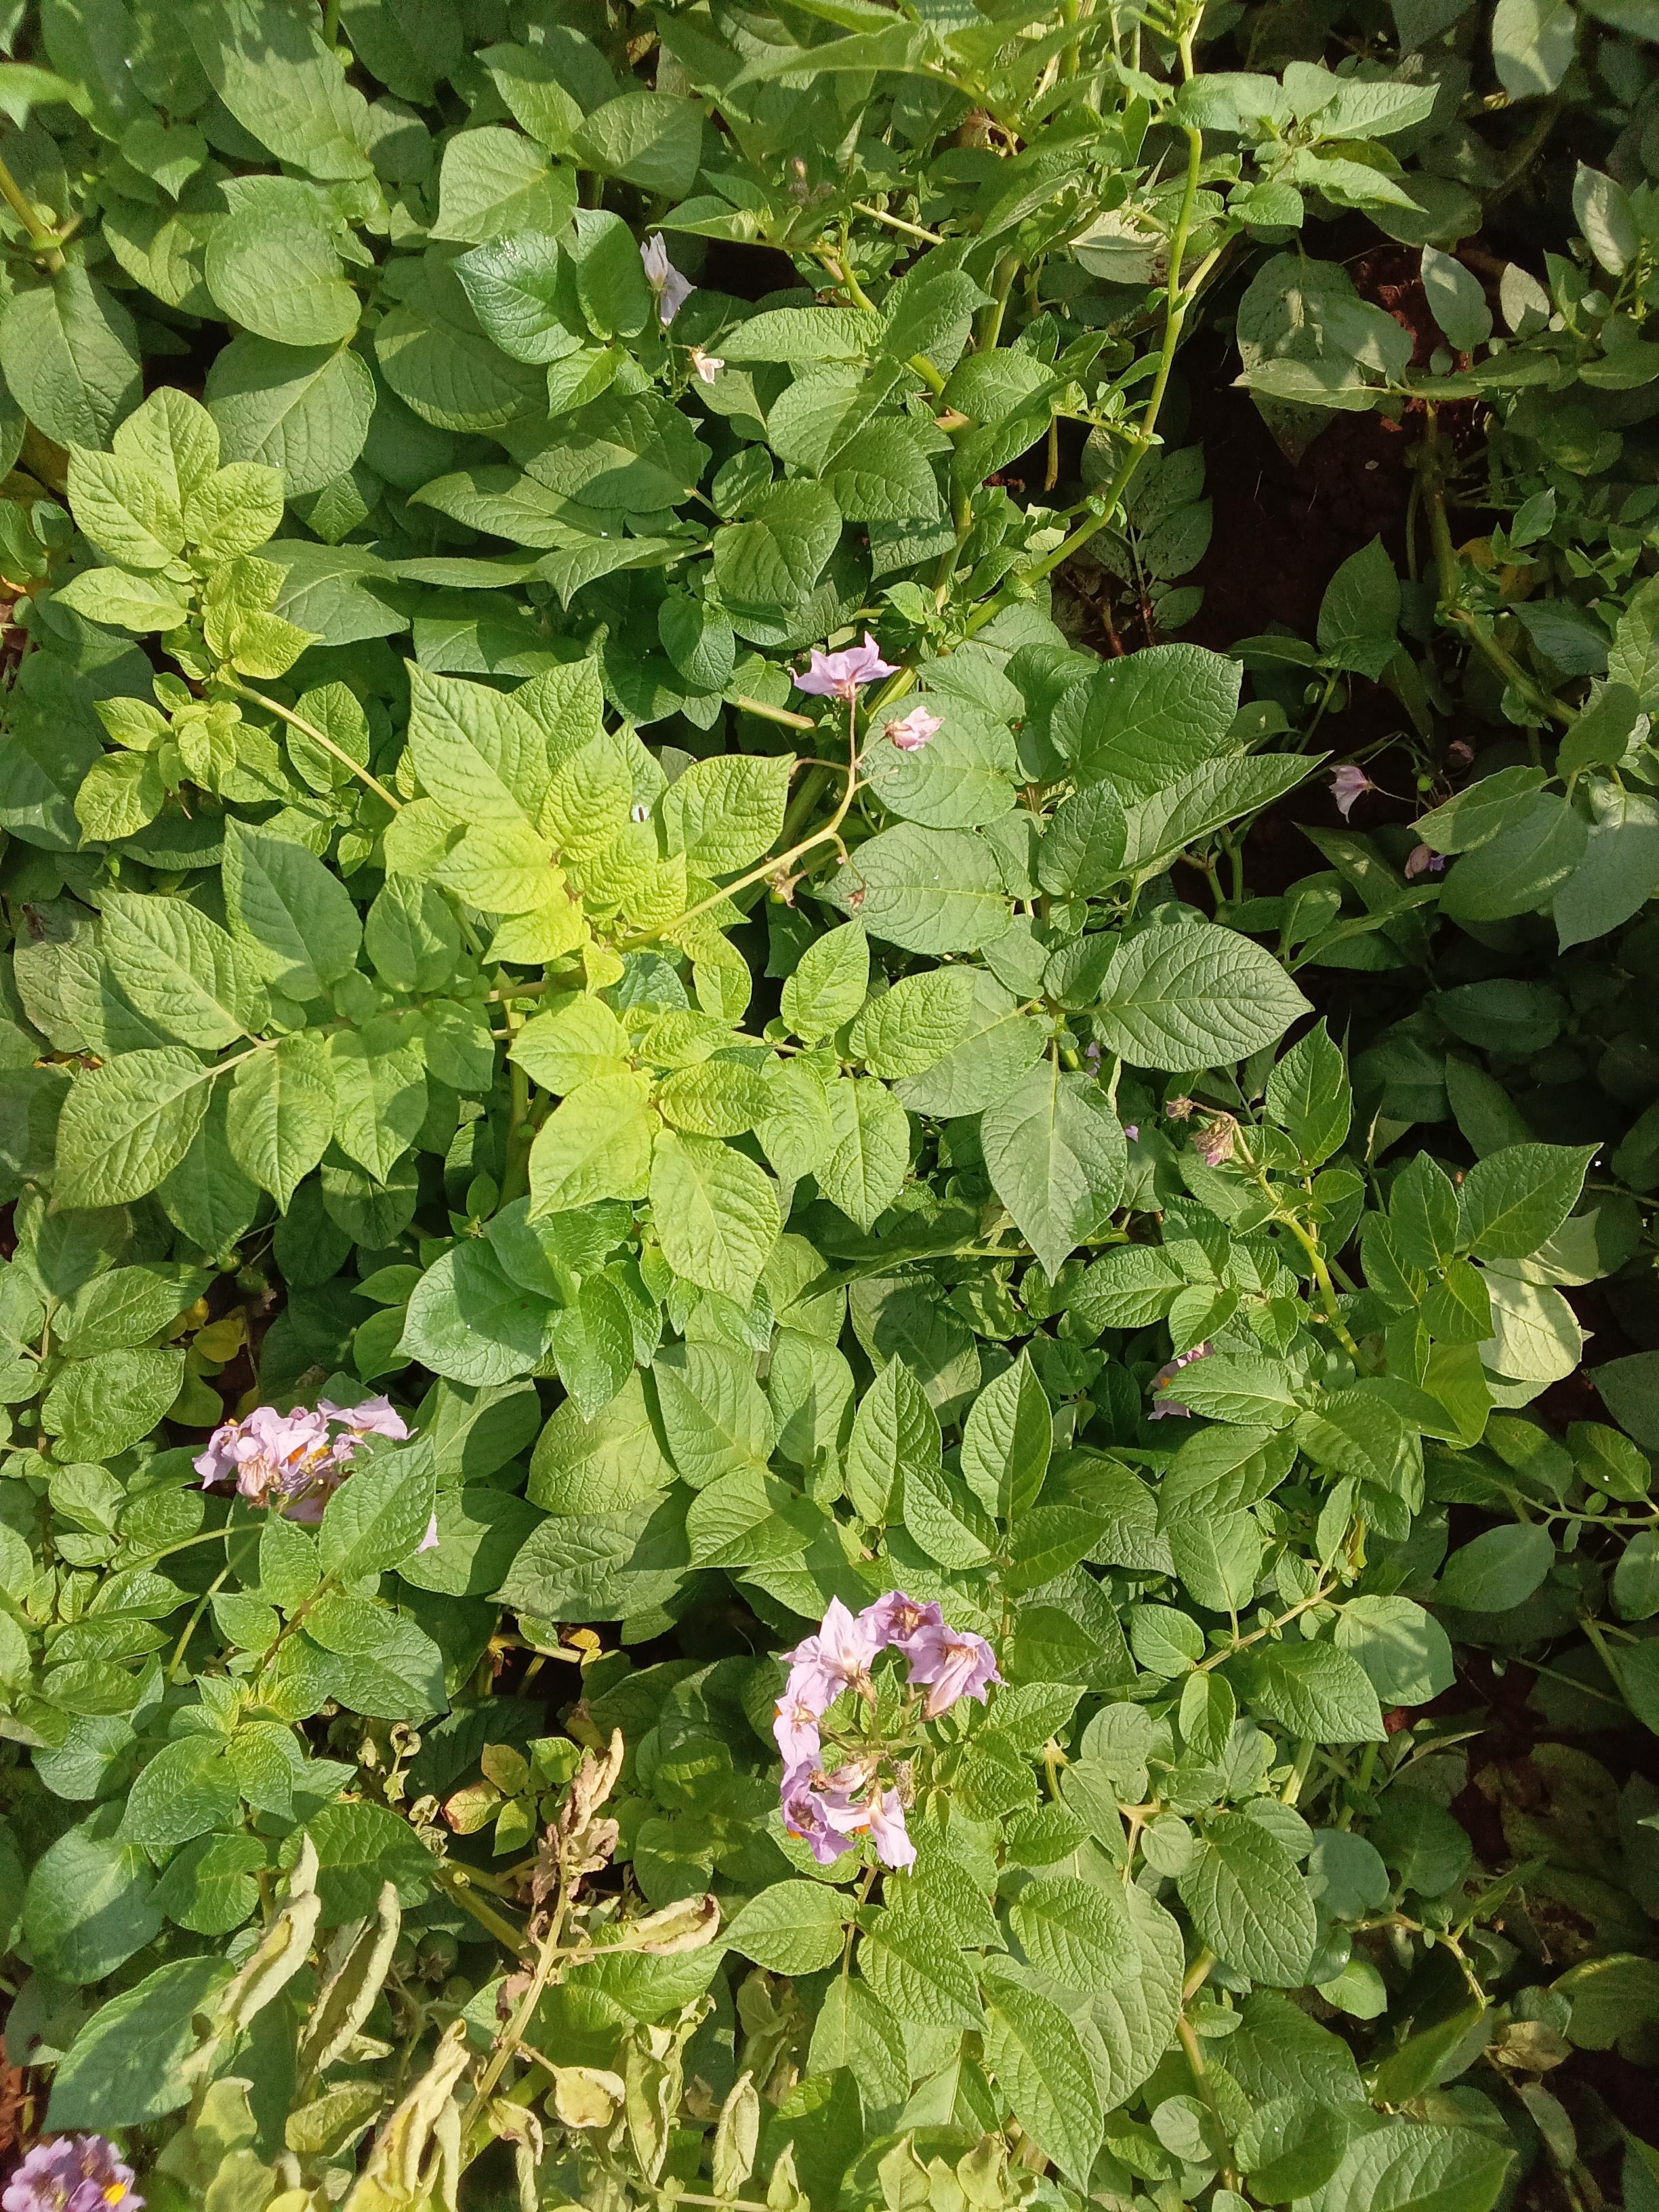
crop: potato
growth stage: vegetative
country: Kenya
